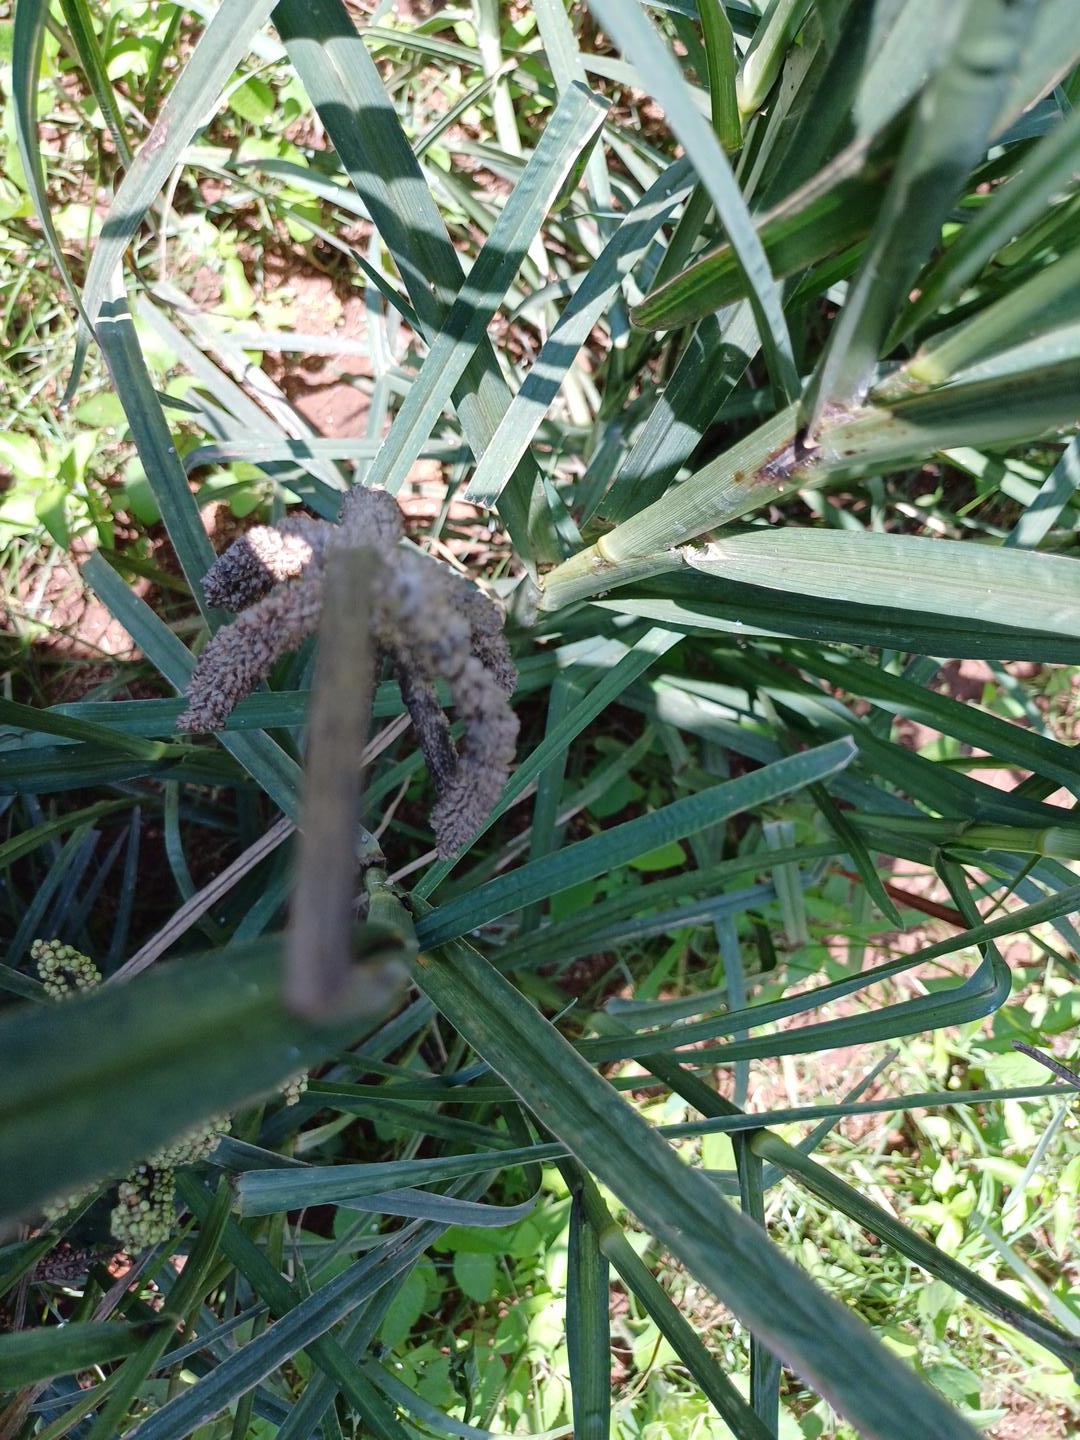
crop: finger millet
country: Kenya
